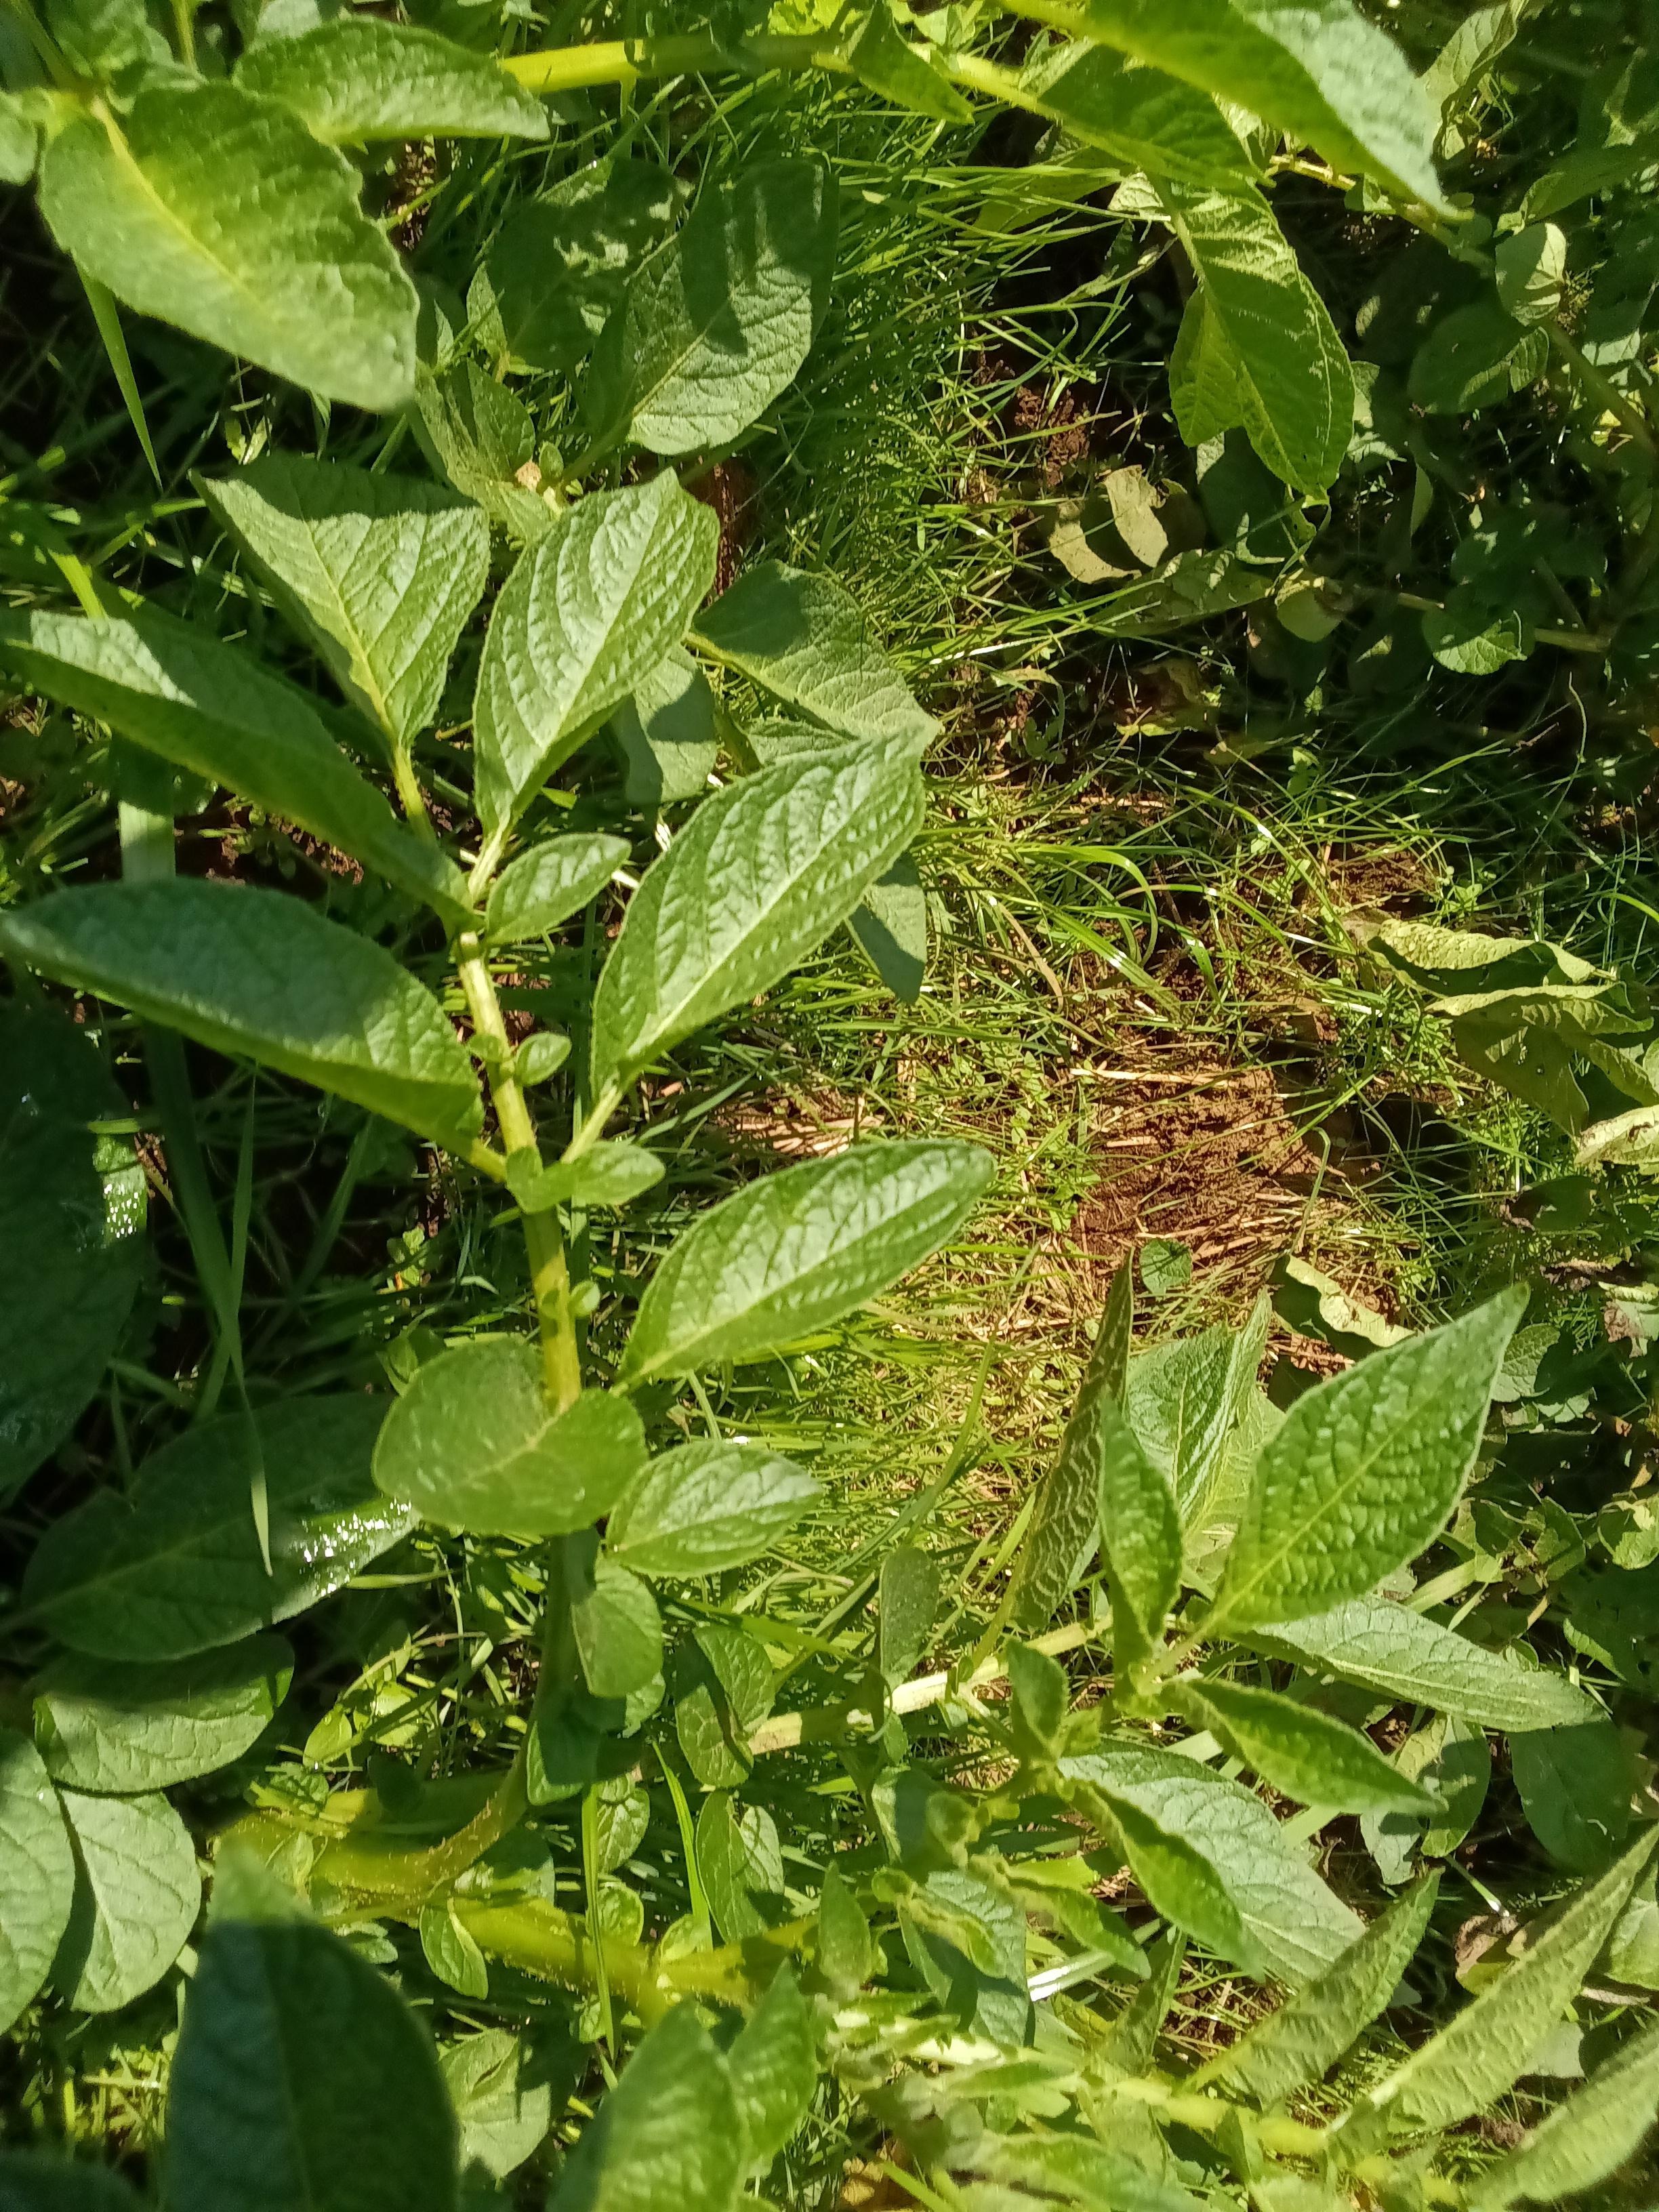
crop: potato
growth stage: vegetative
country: Kenya
